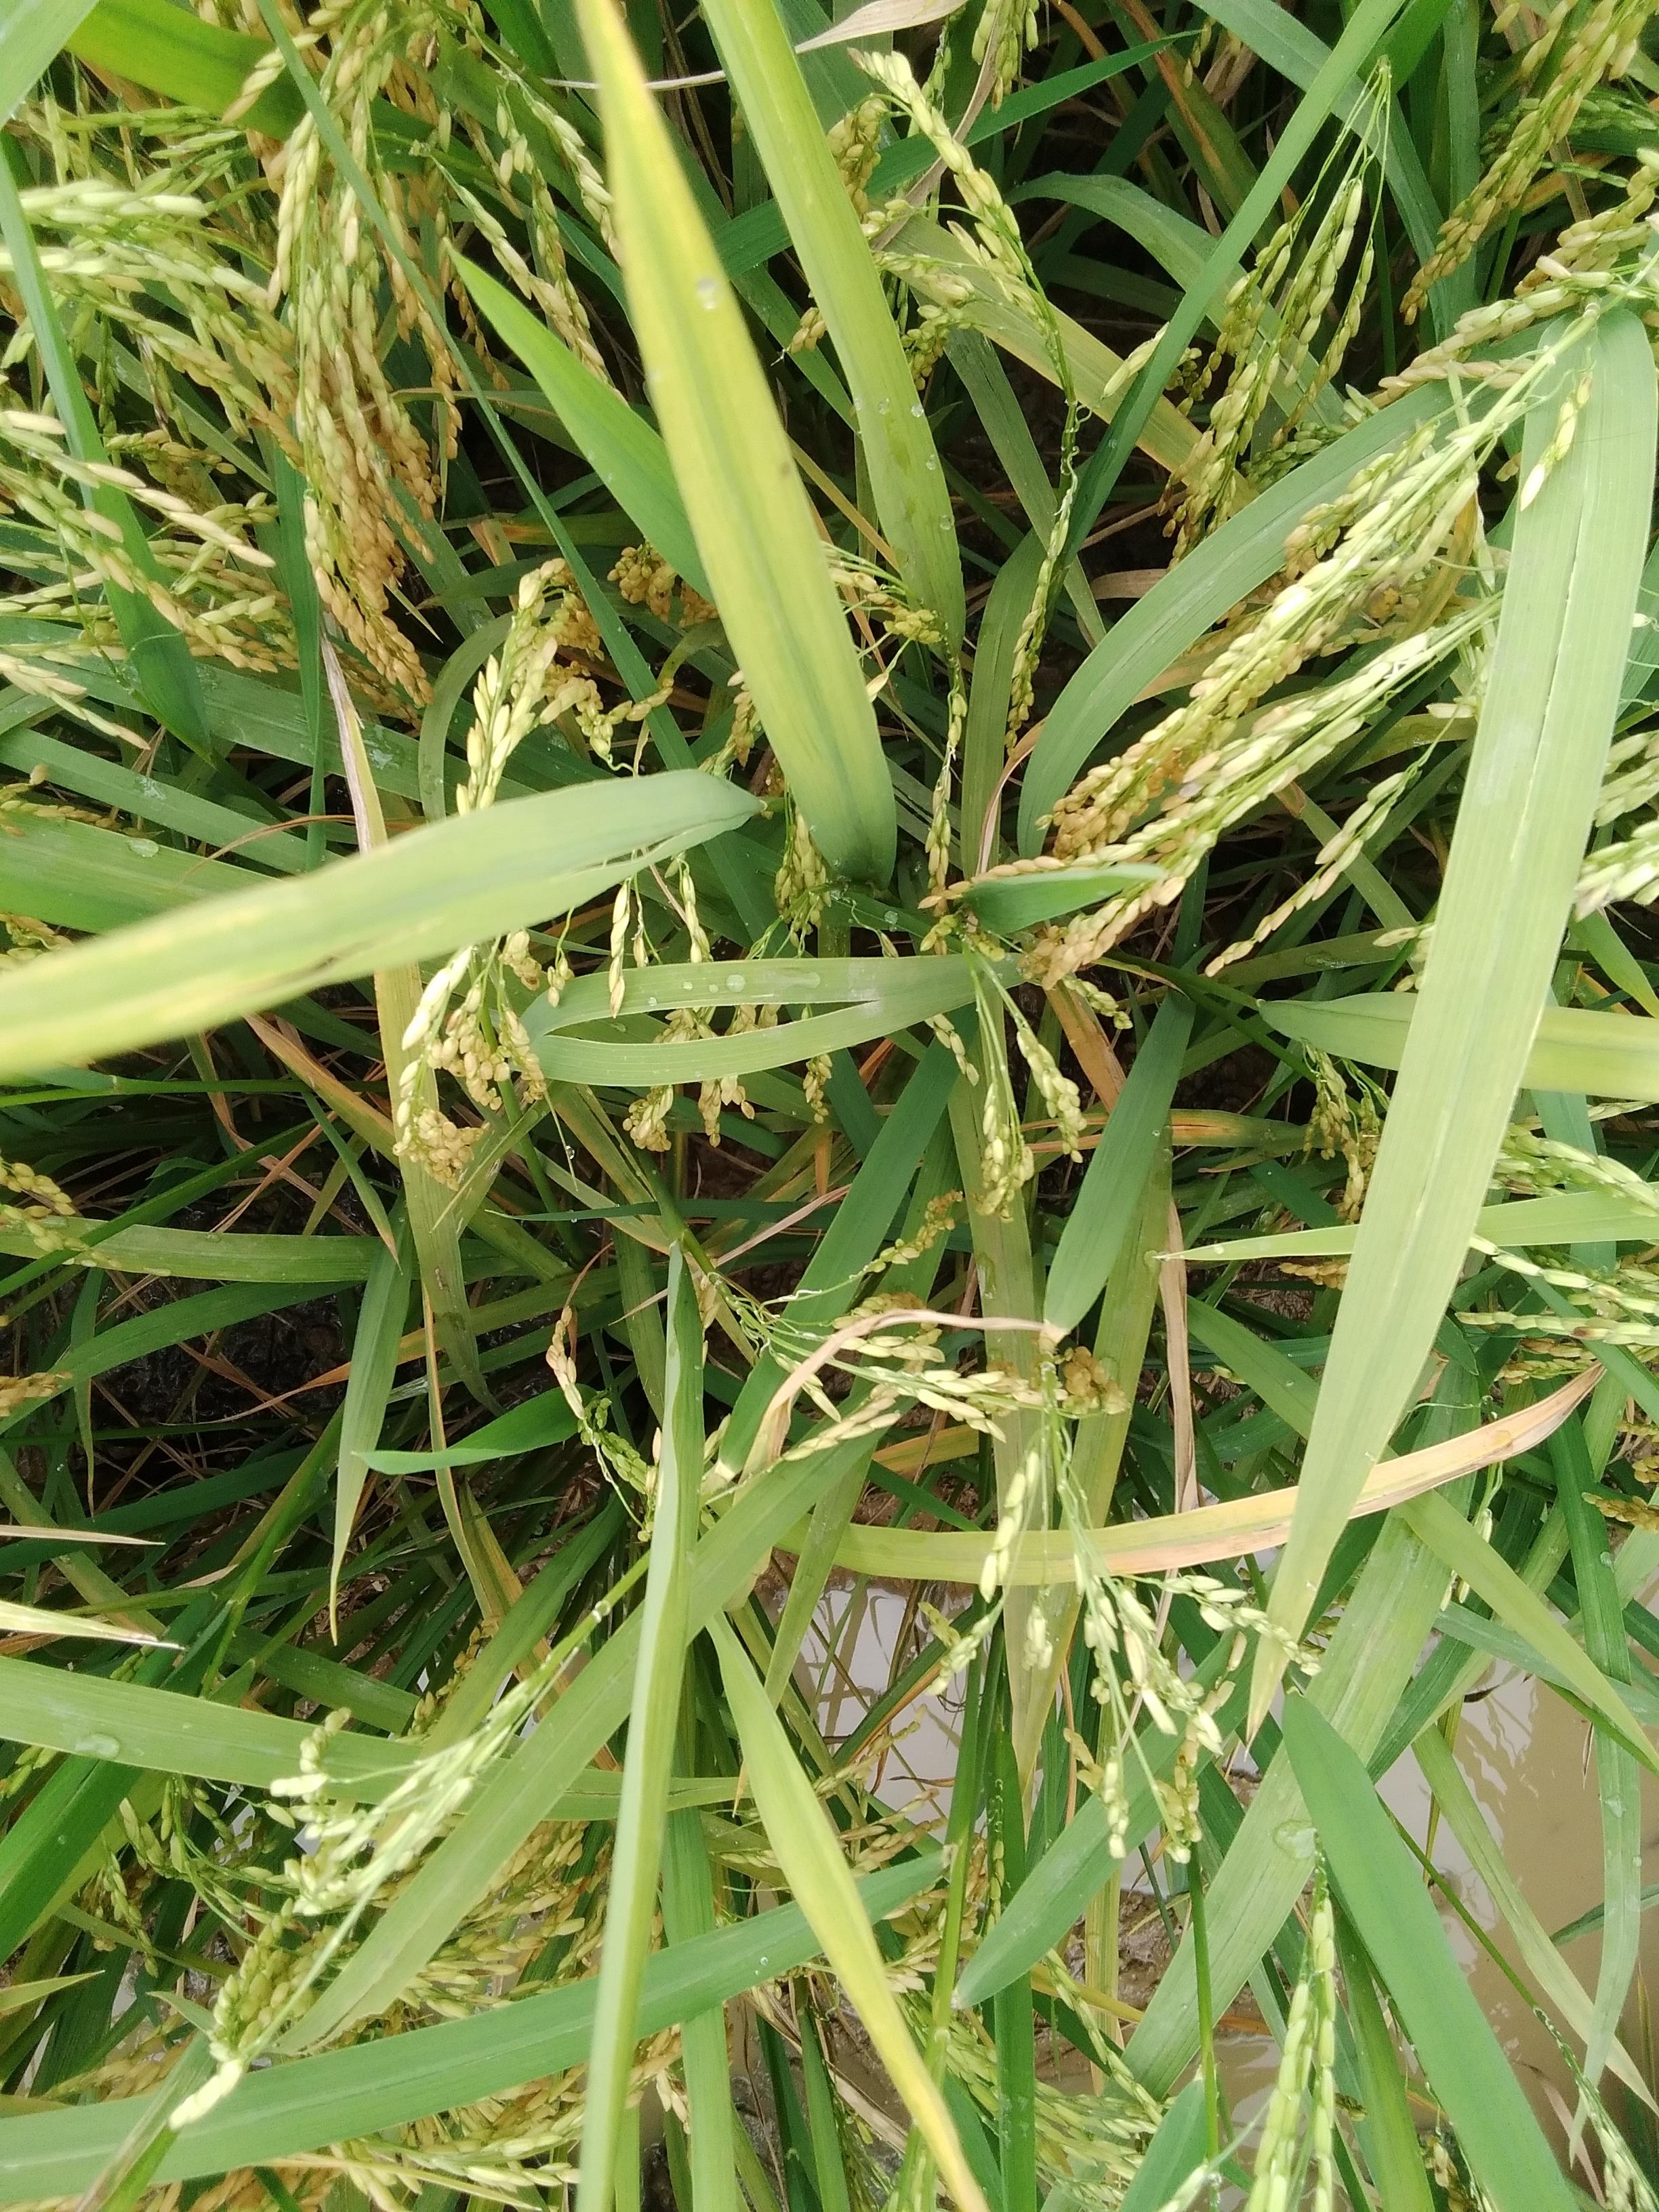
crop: rice
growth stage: ripening
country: Nigeria
